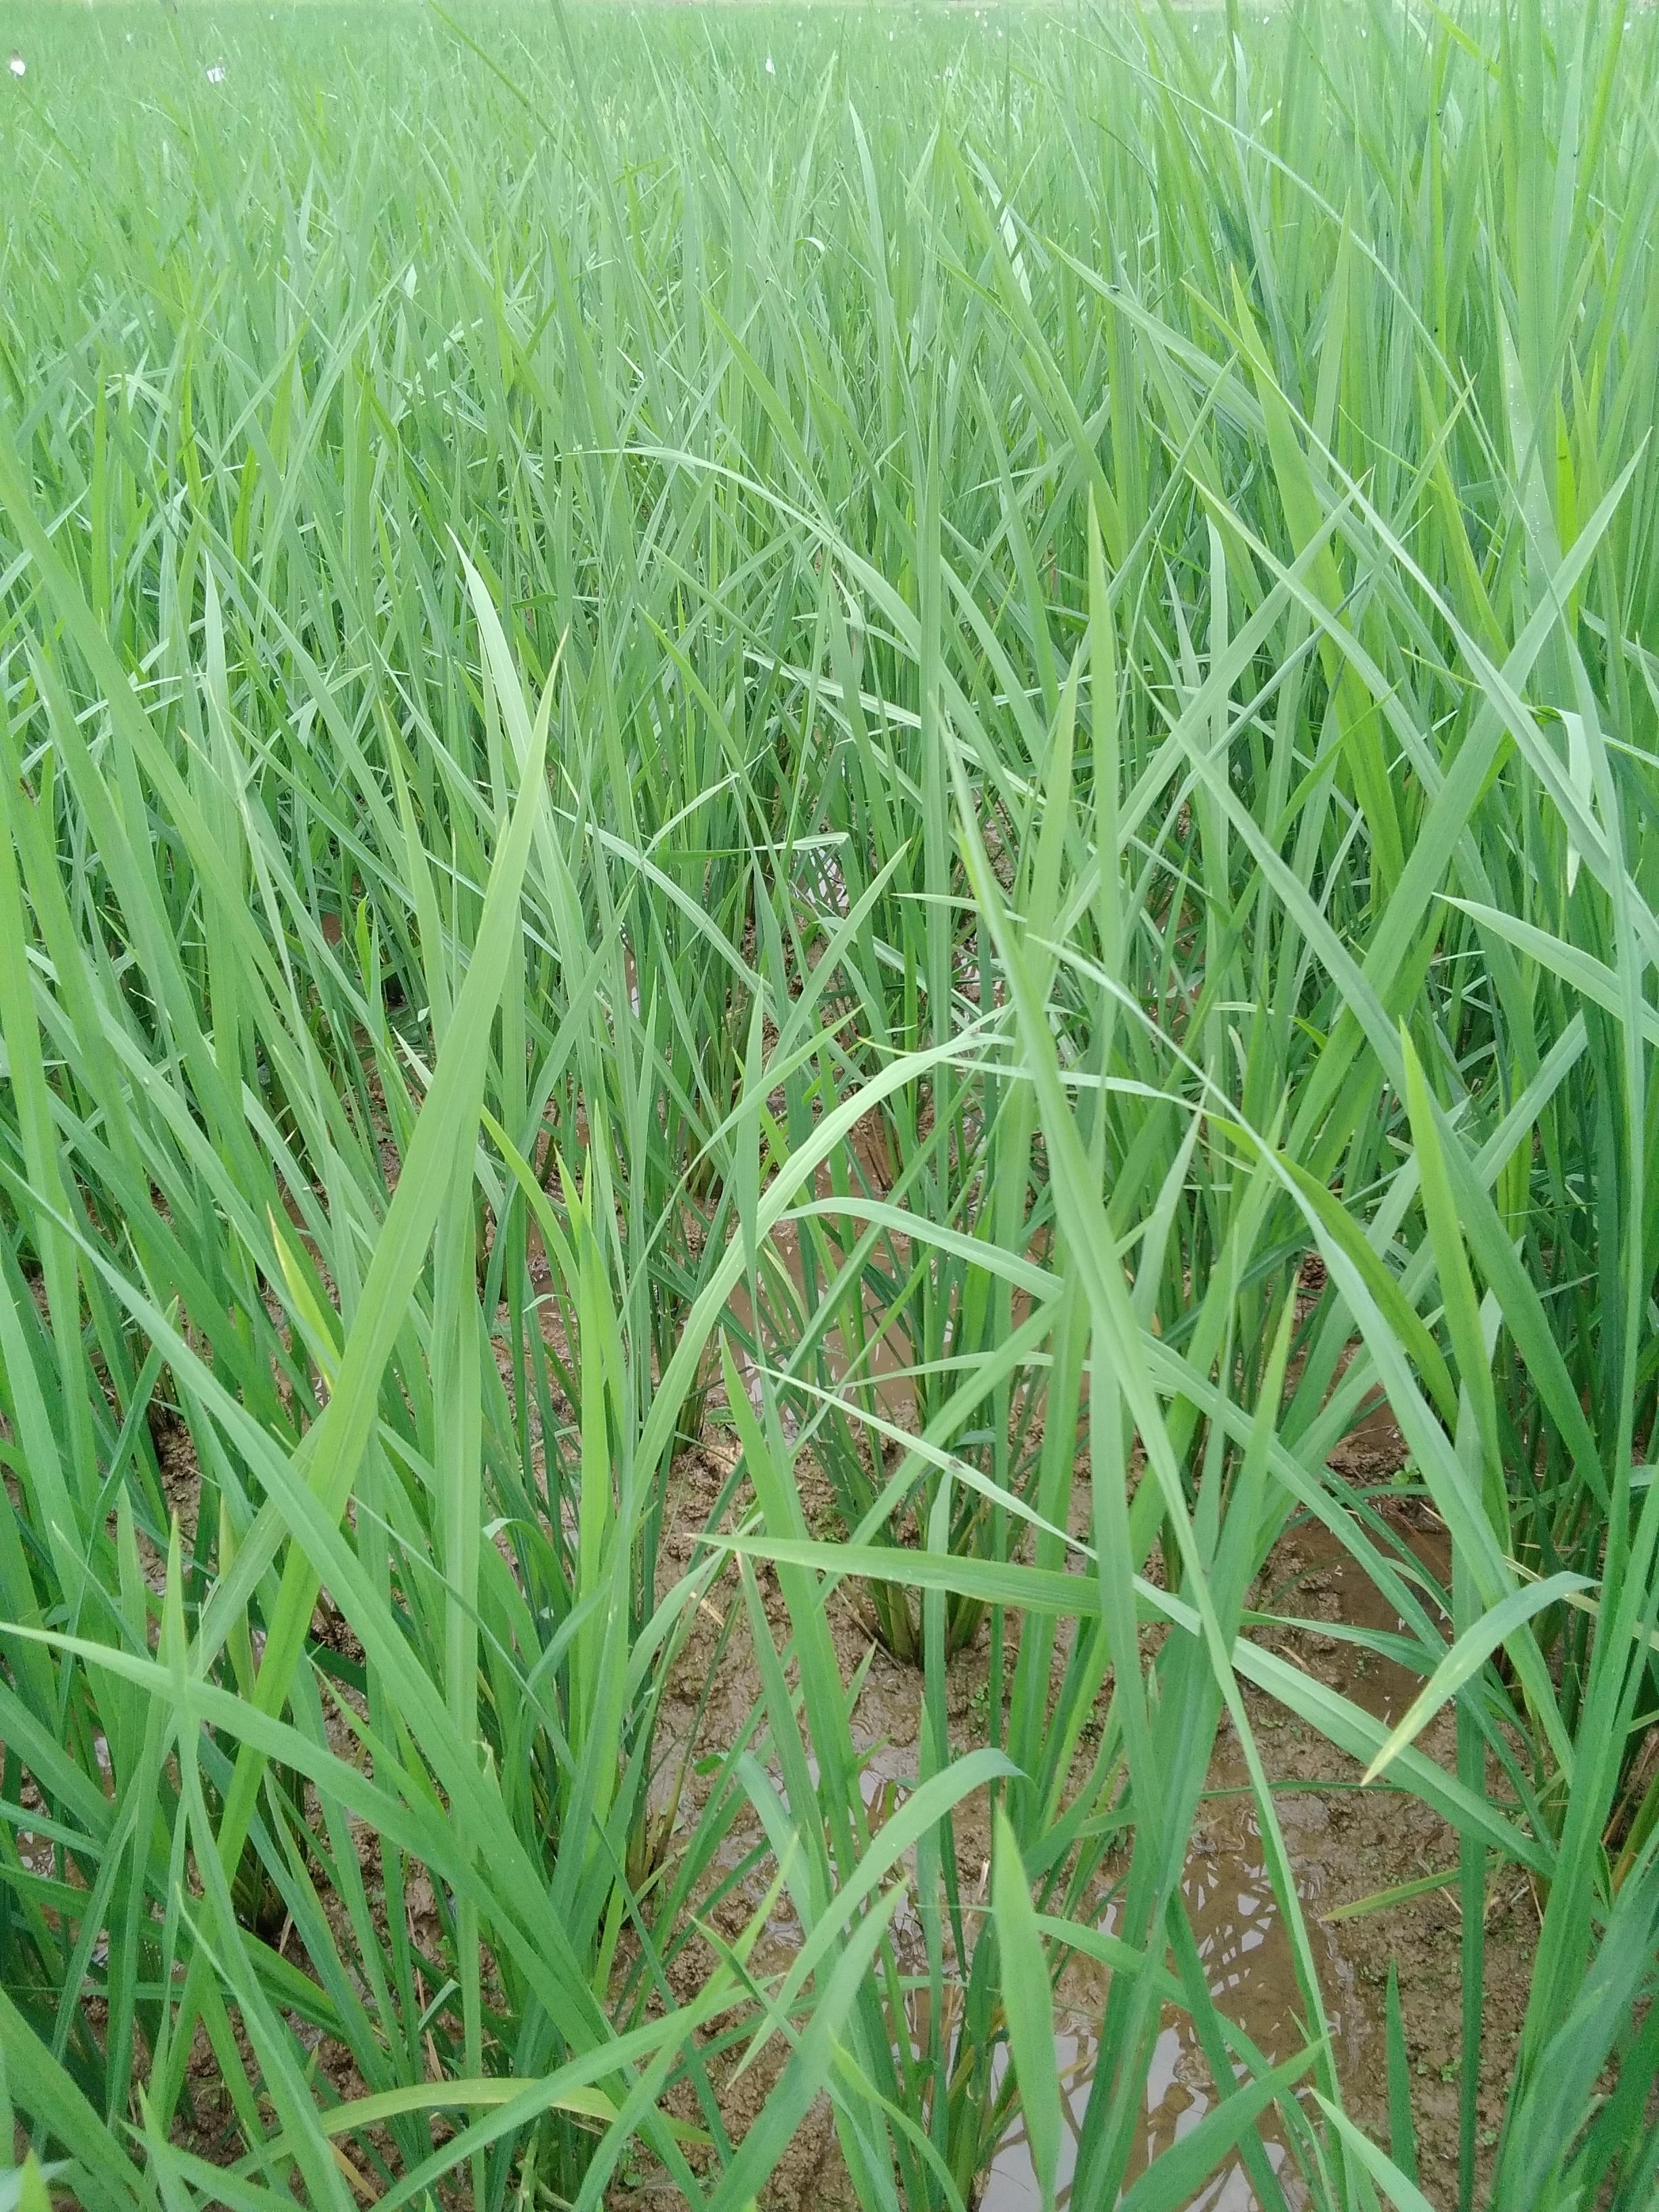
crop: rice
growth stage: vegetative
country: Nigeria
